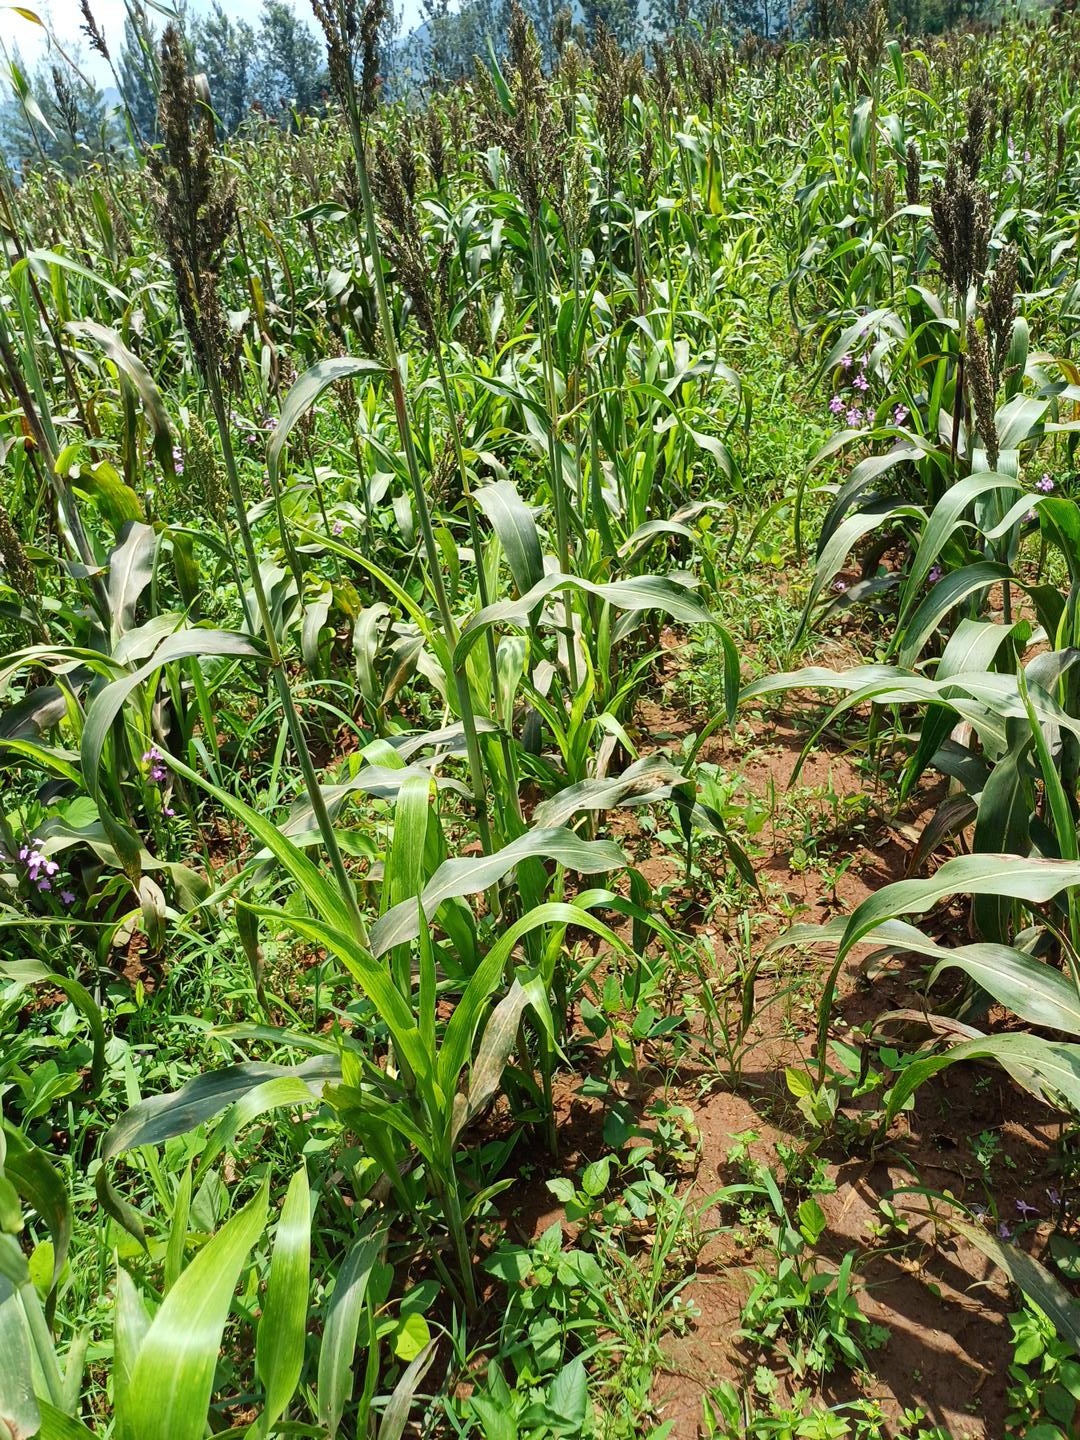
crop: sorghum
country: Kenya
